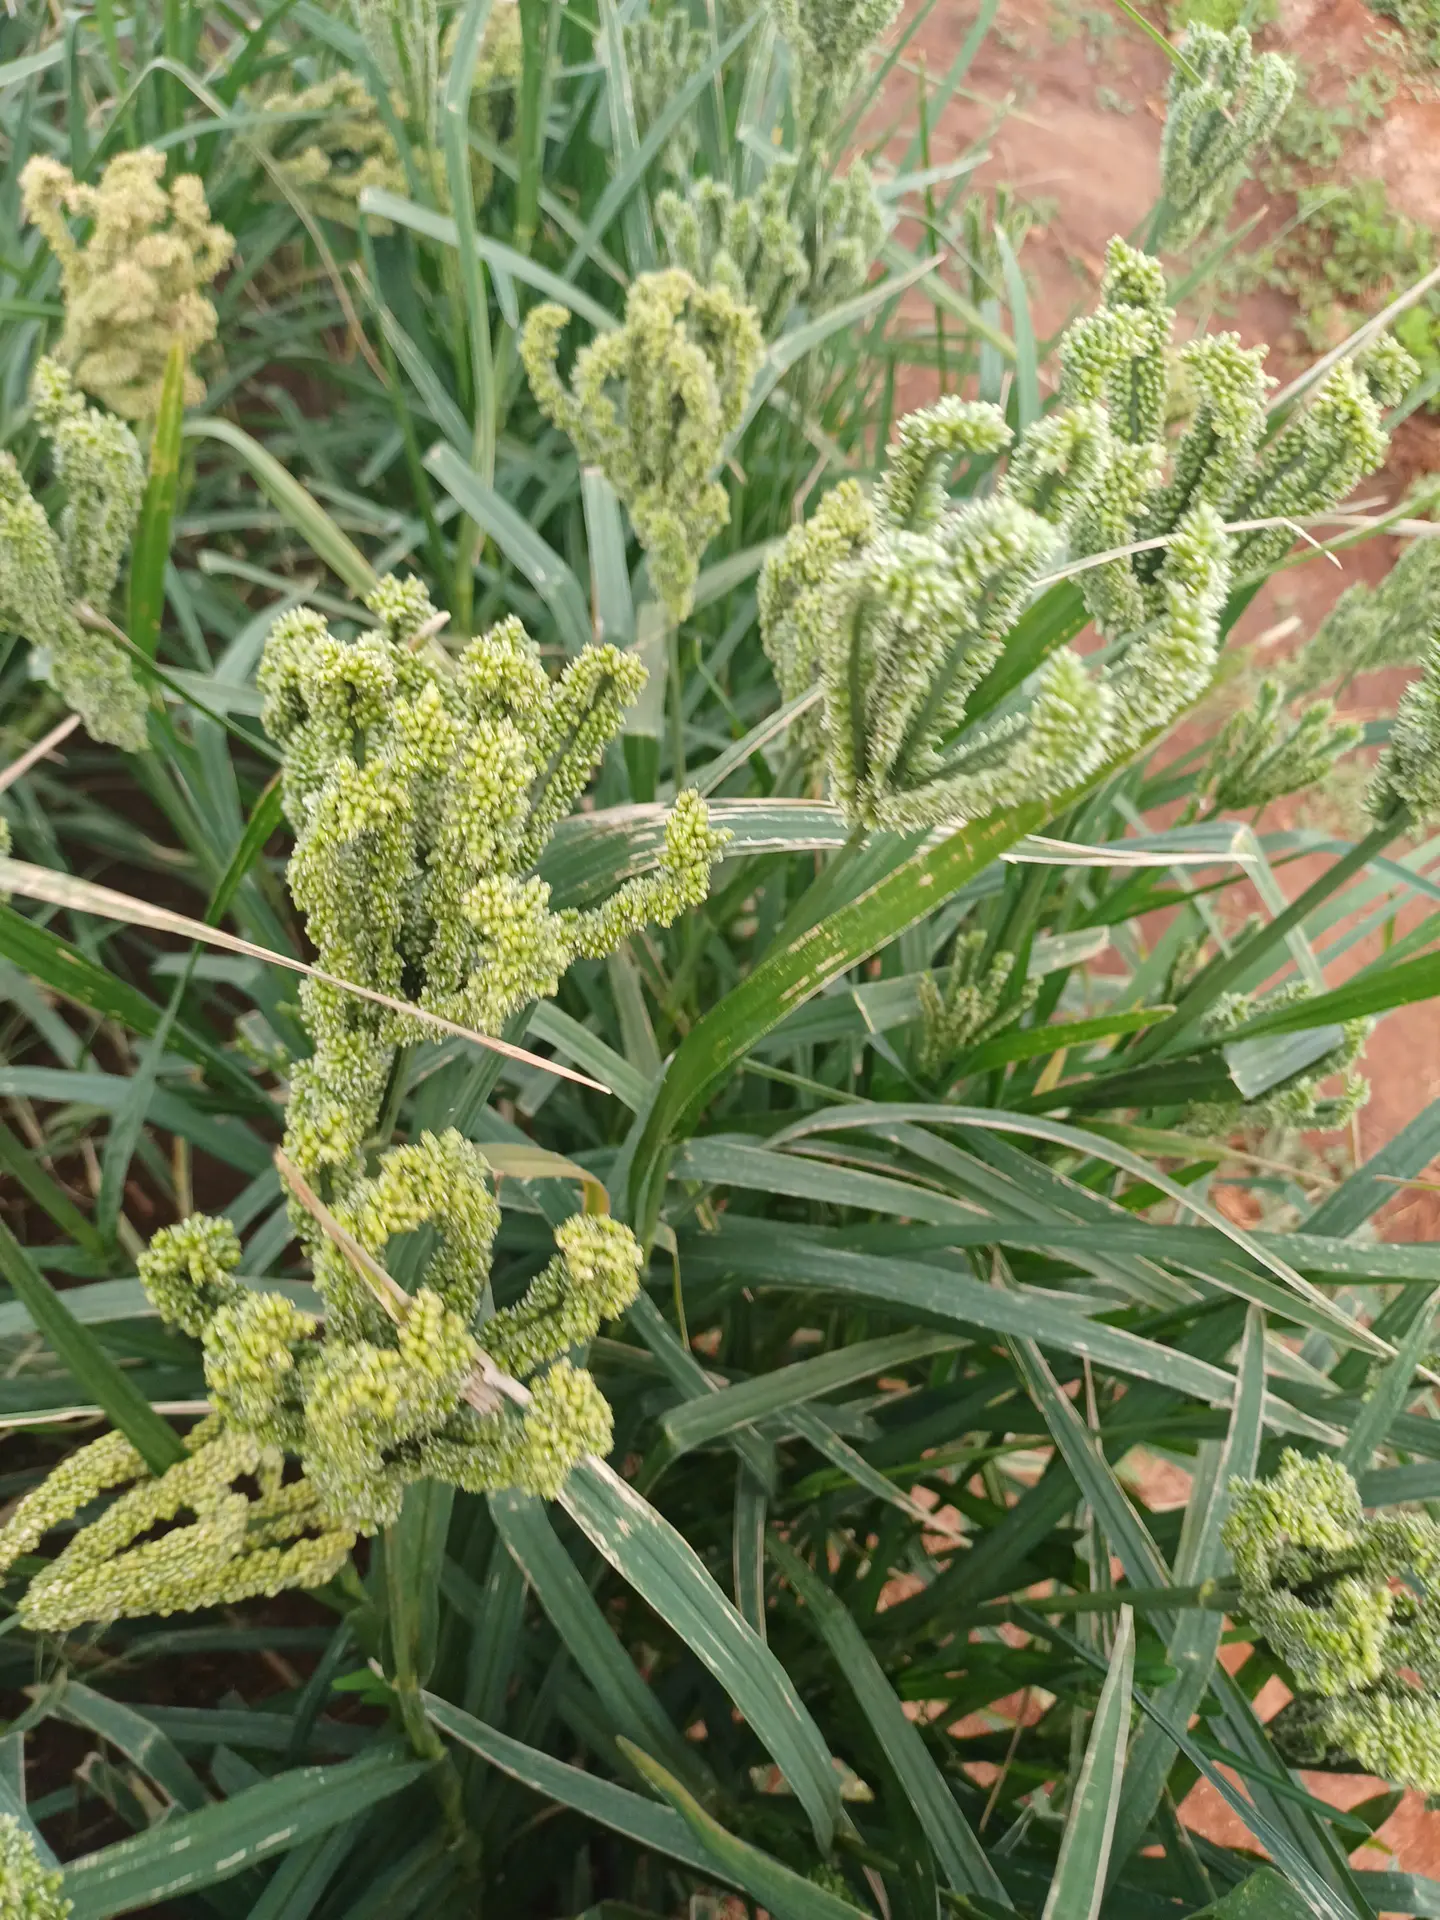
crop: finger millet
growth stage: filling grain
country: Kenya
